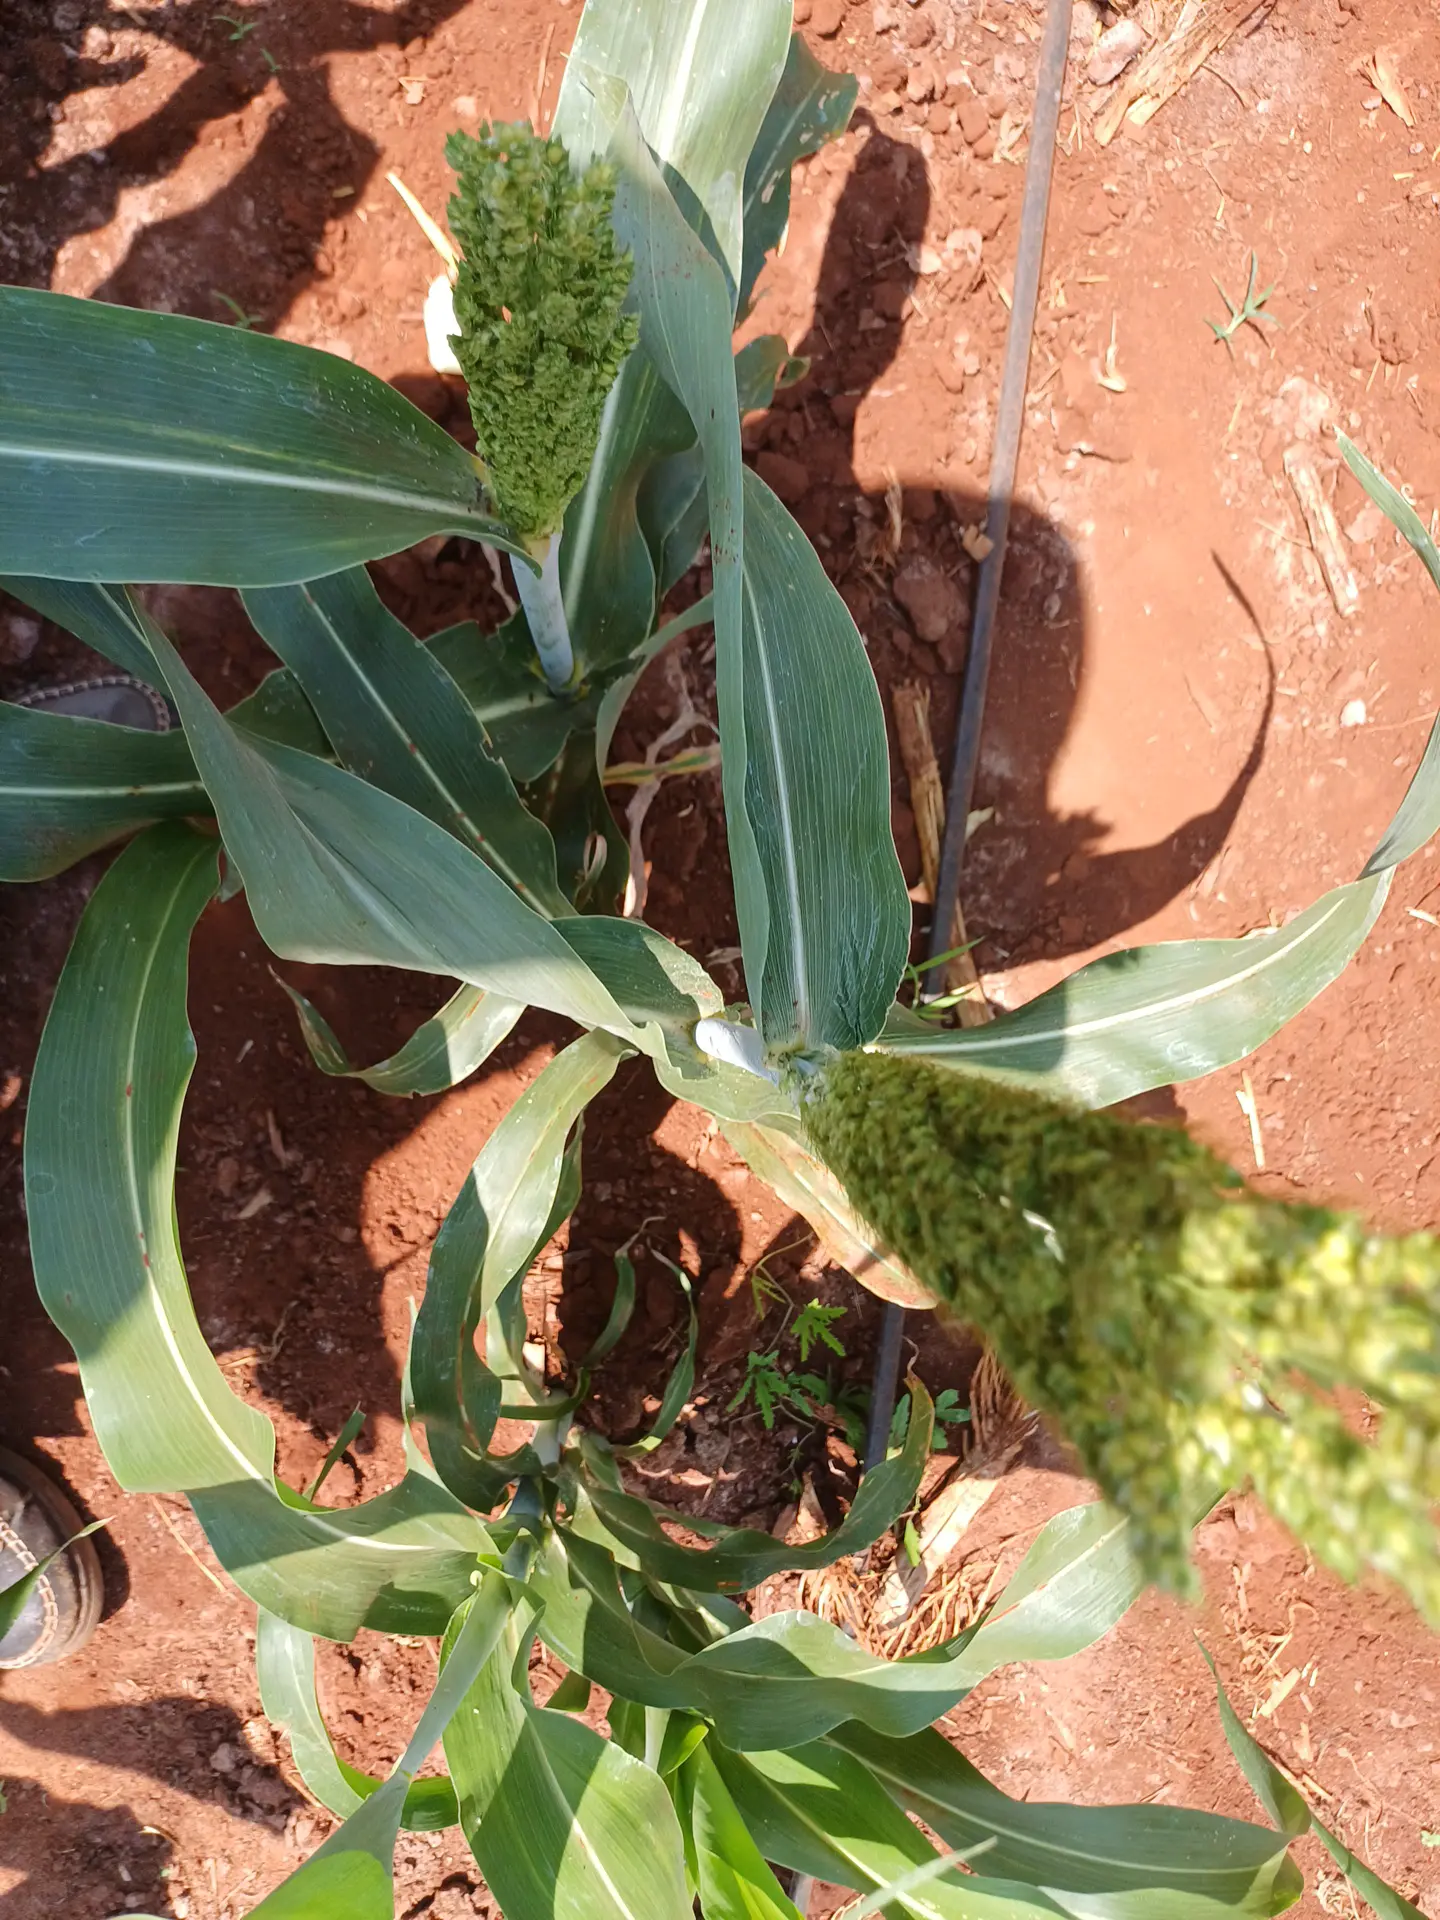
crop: sorghum
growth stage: heading tuber
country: Kenya
